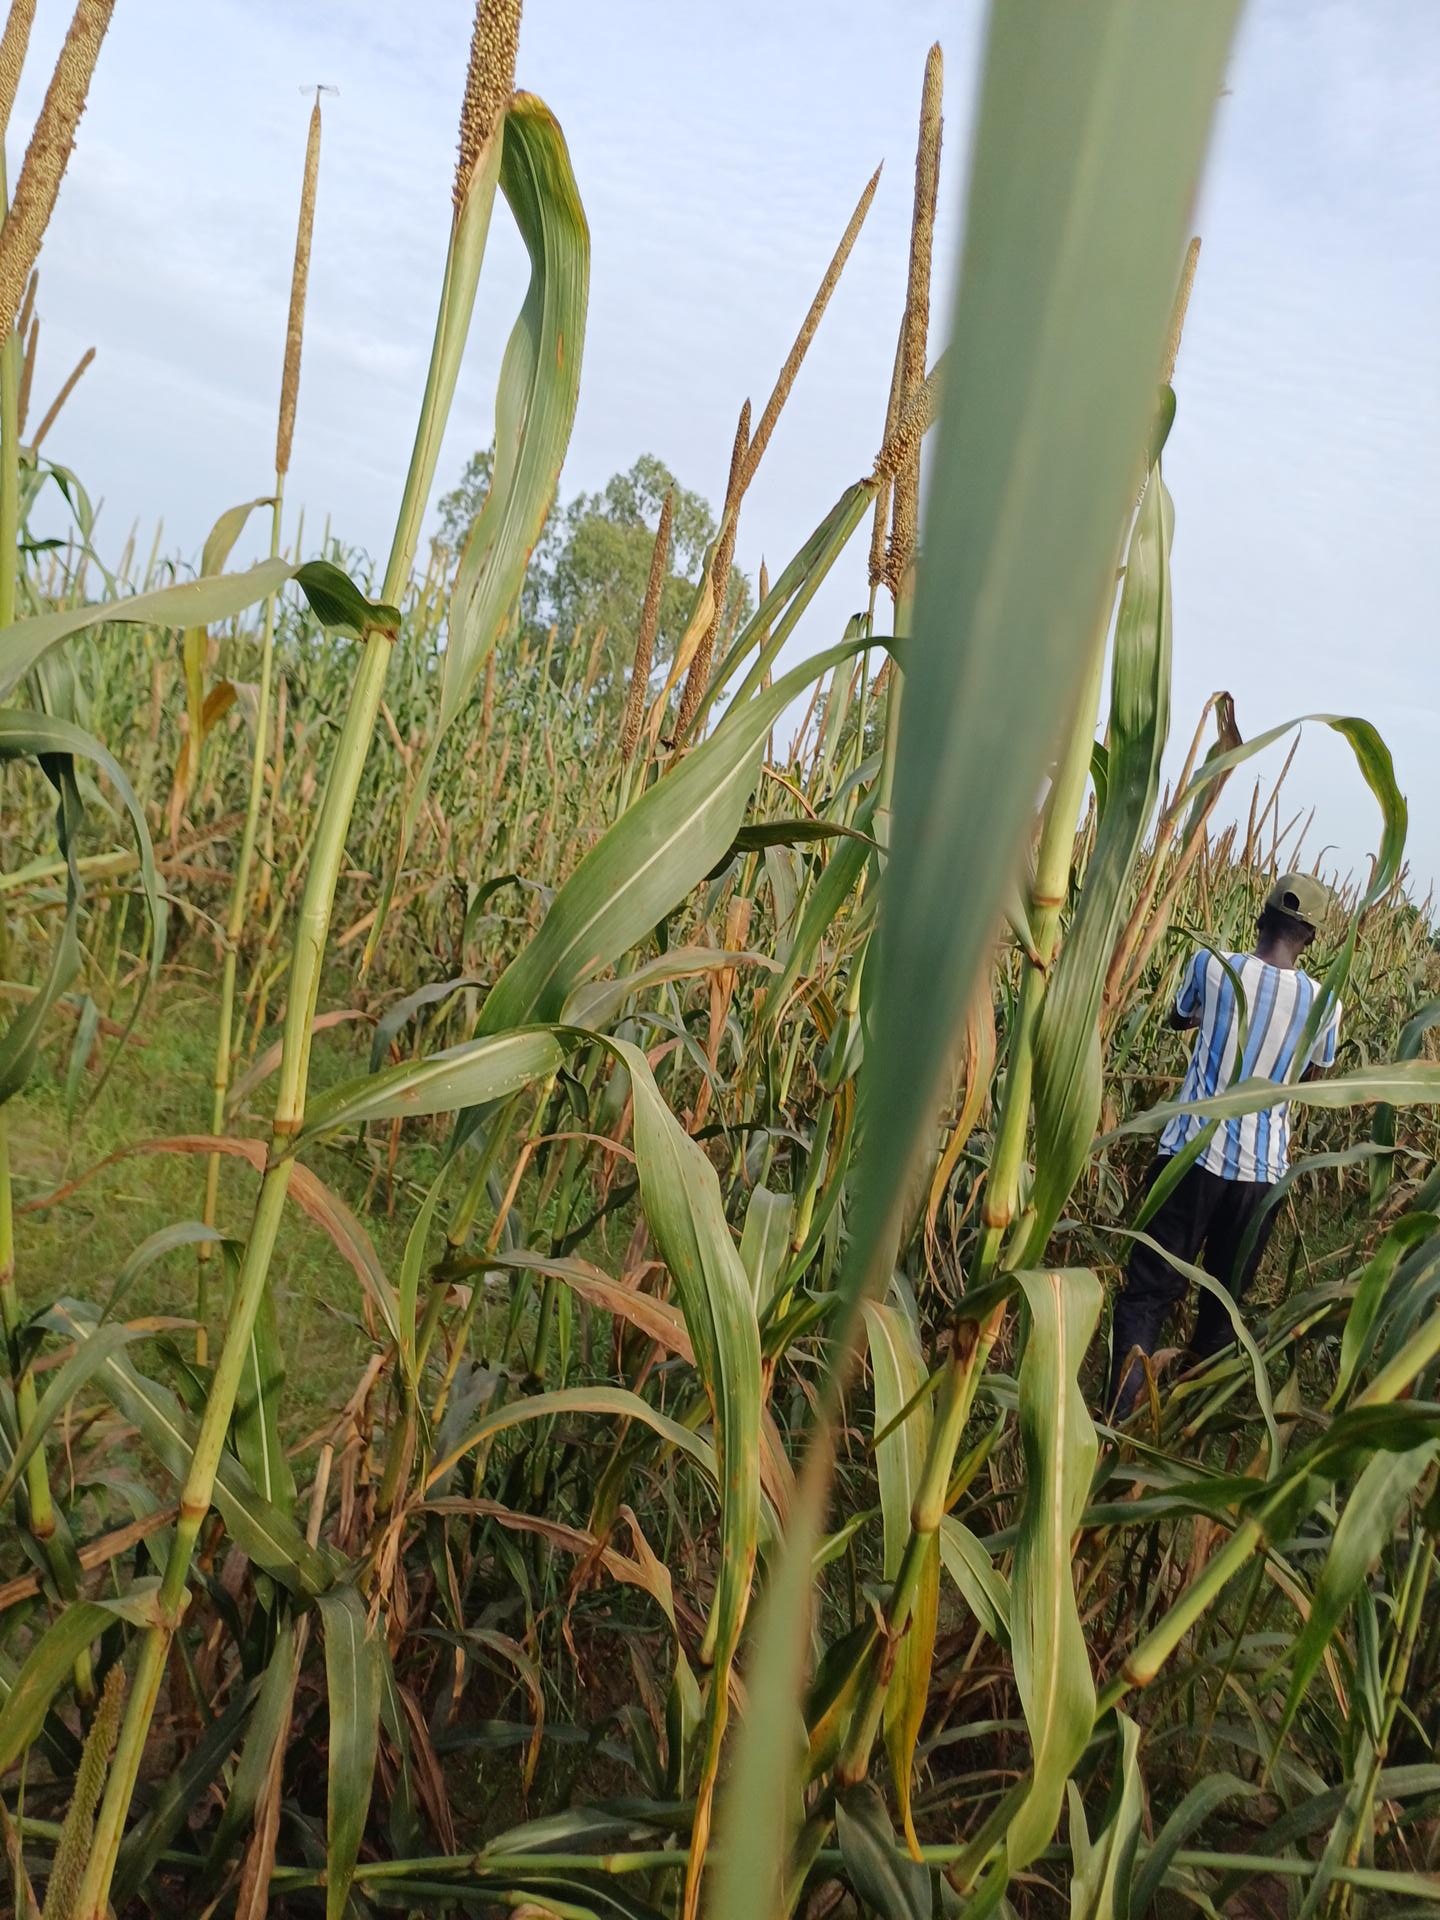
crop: pearl millet
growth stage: filling grain
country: Senegal
